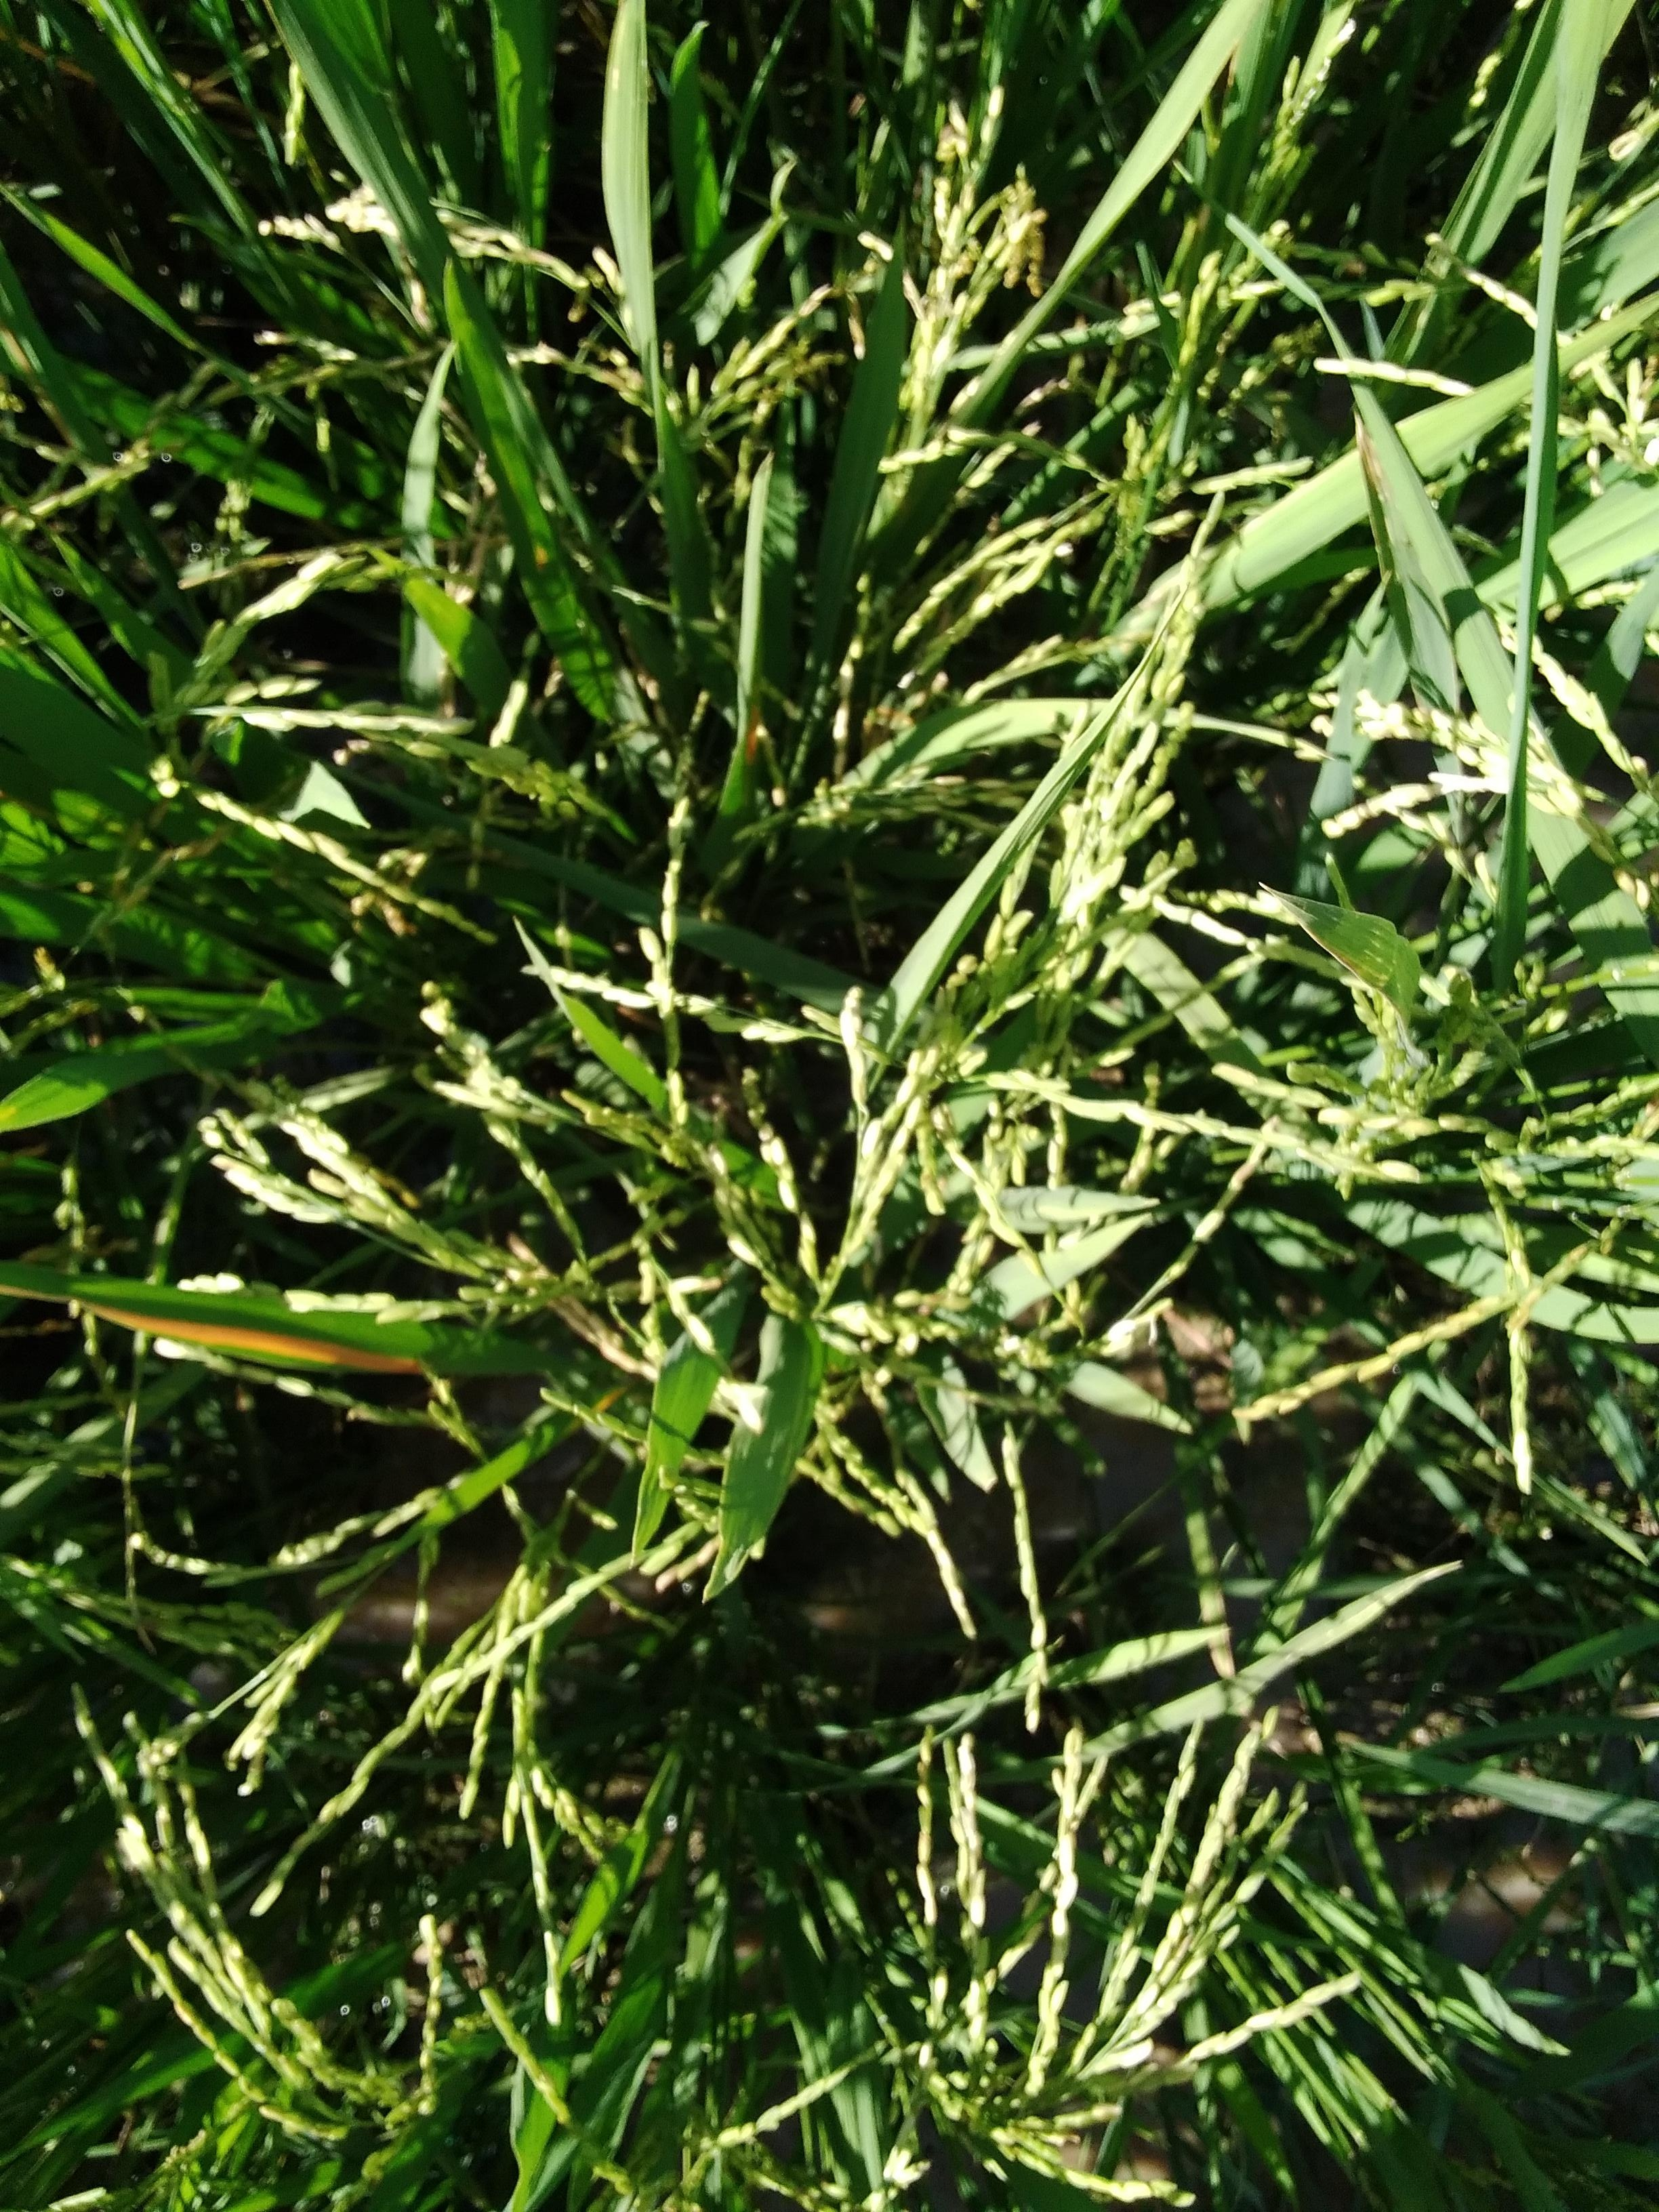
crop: rice
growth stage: ripe watery
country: Senegal
